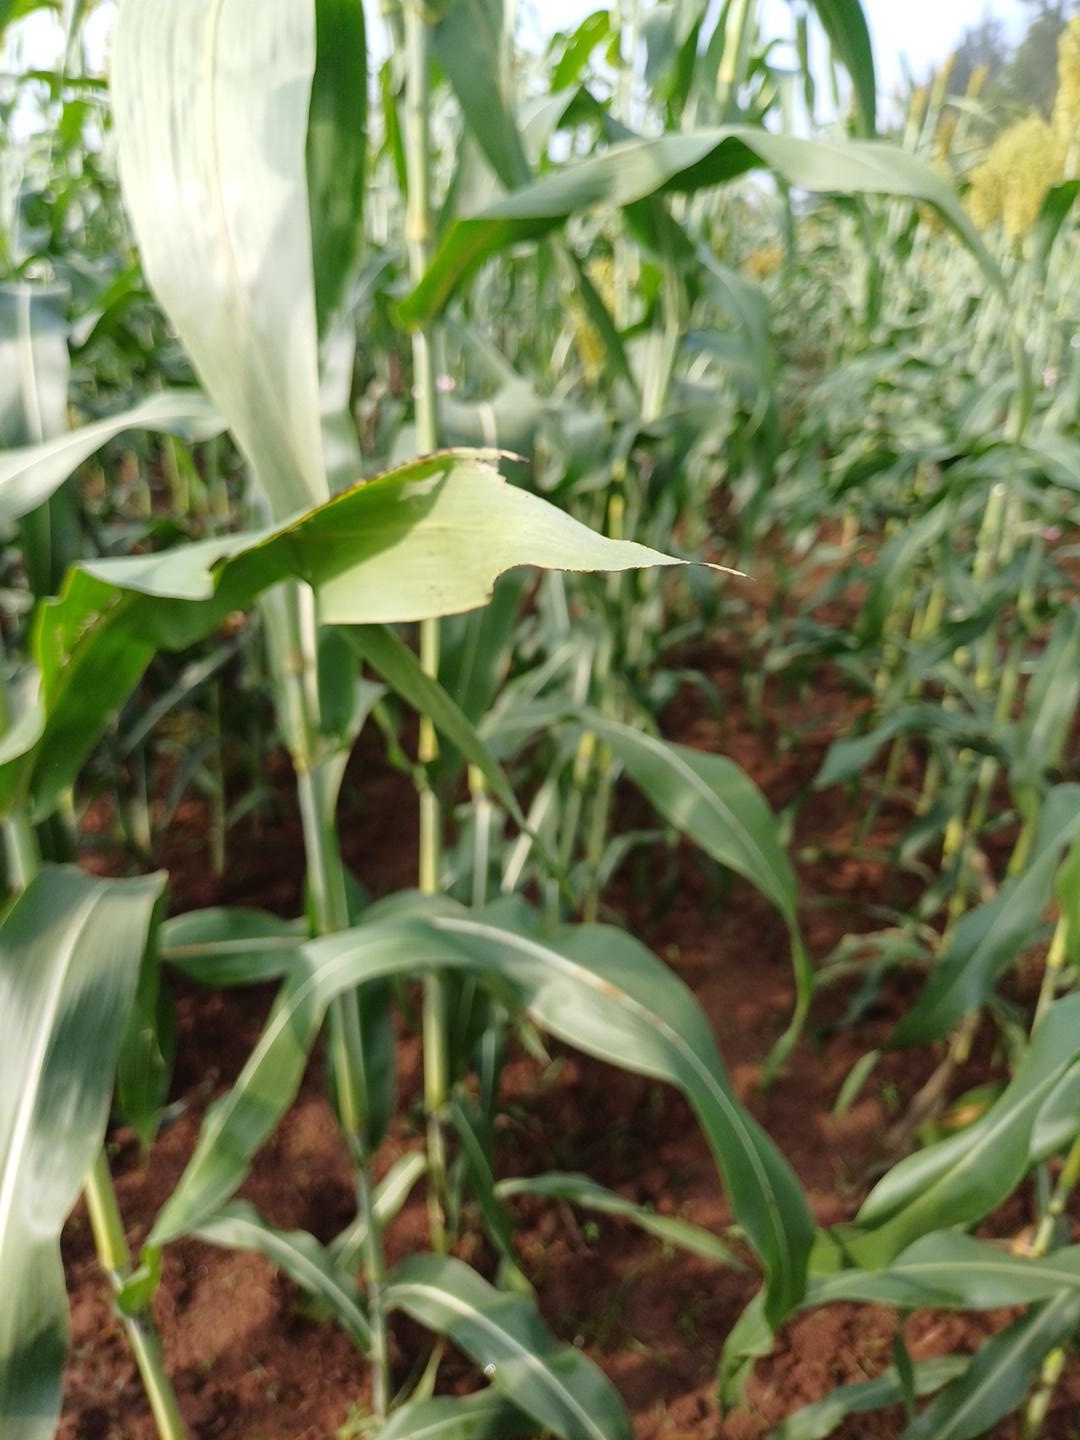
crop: sorghum
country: Kenya
